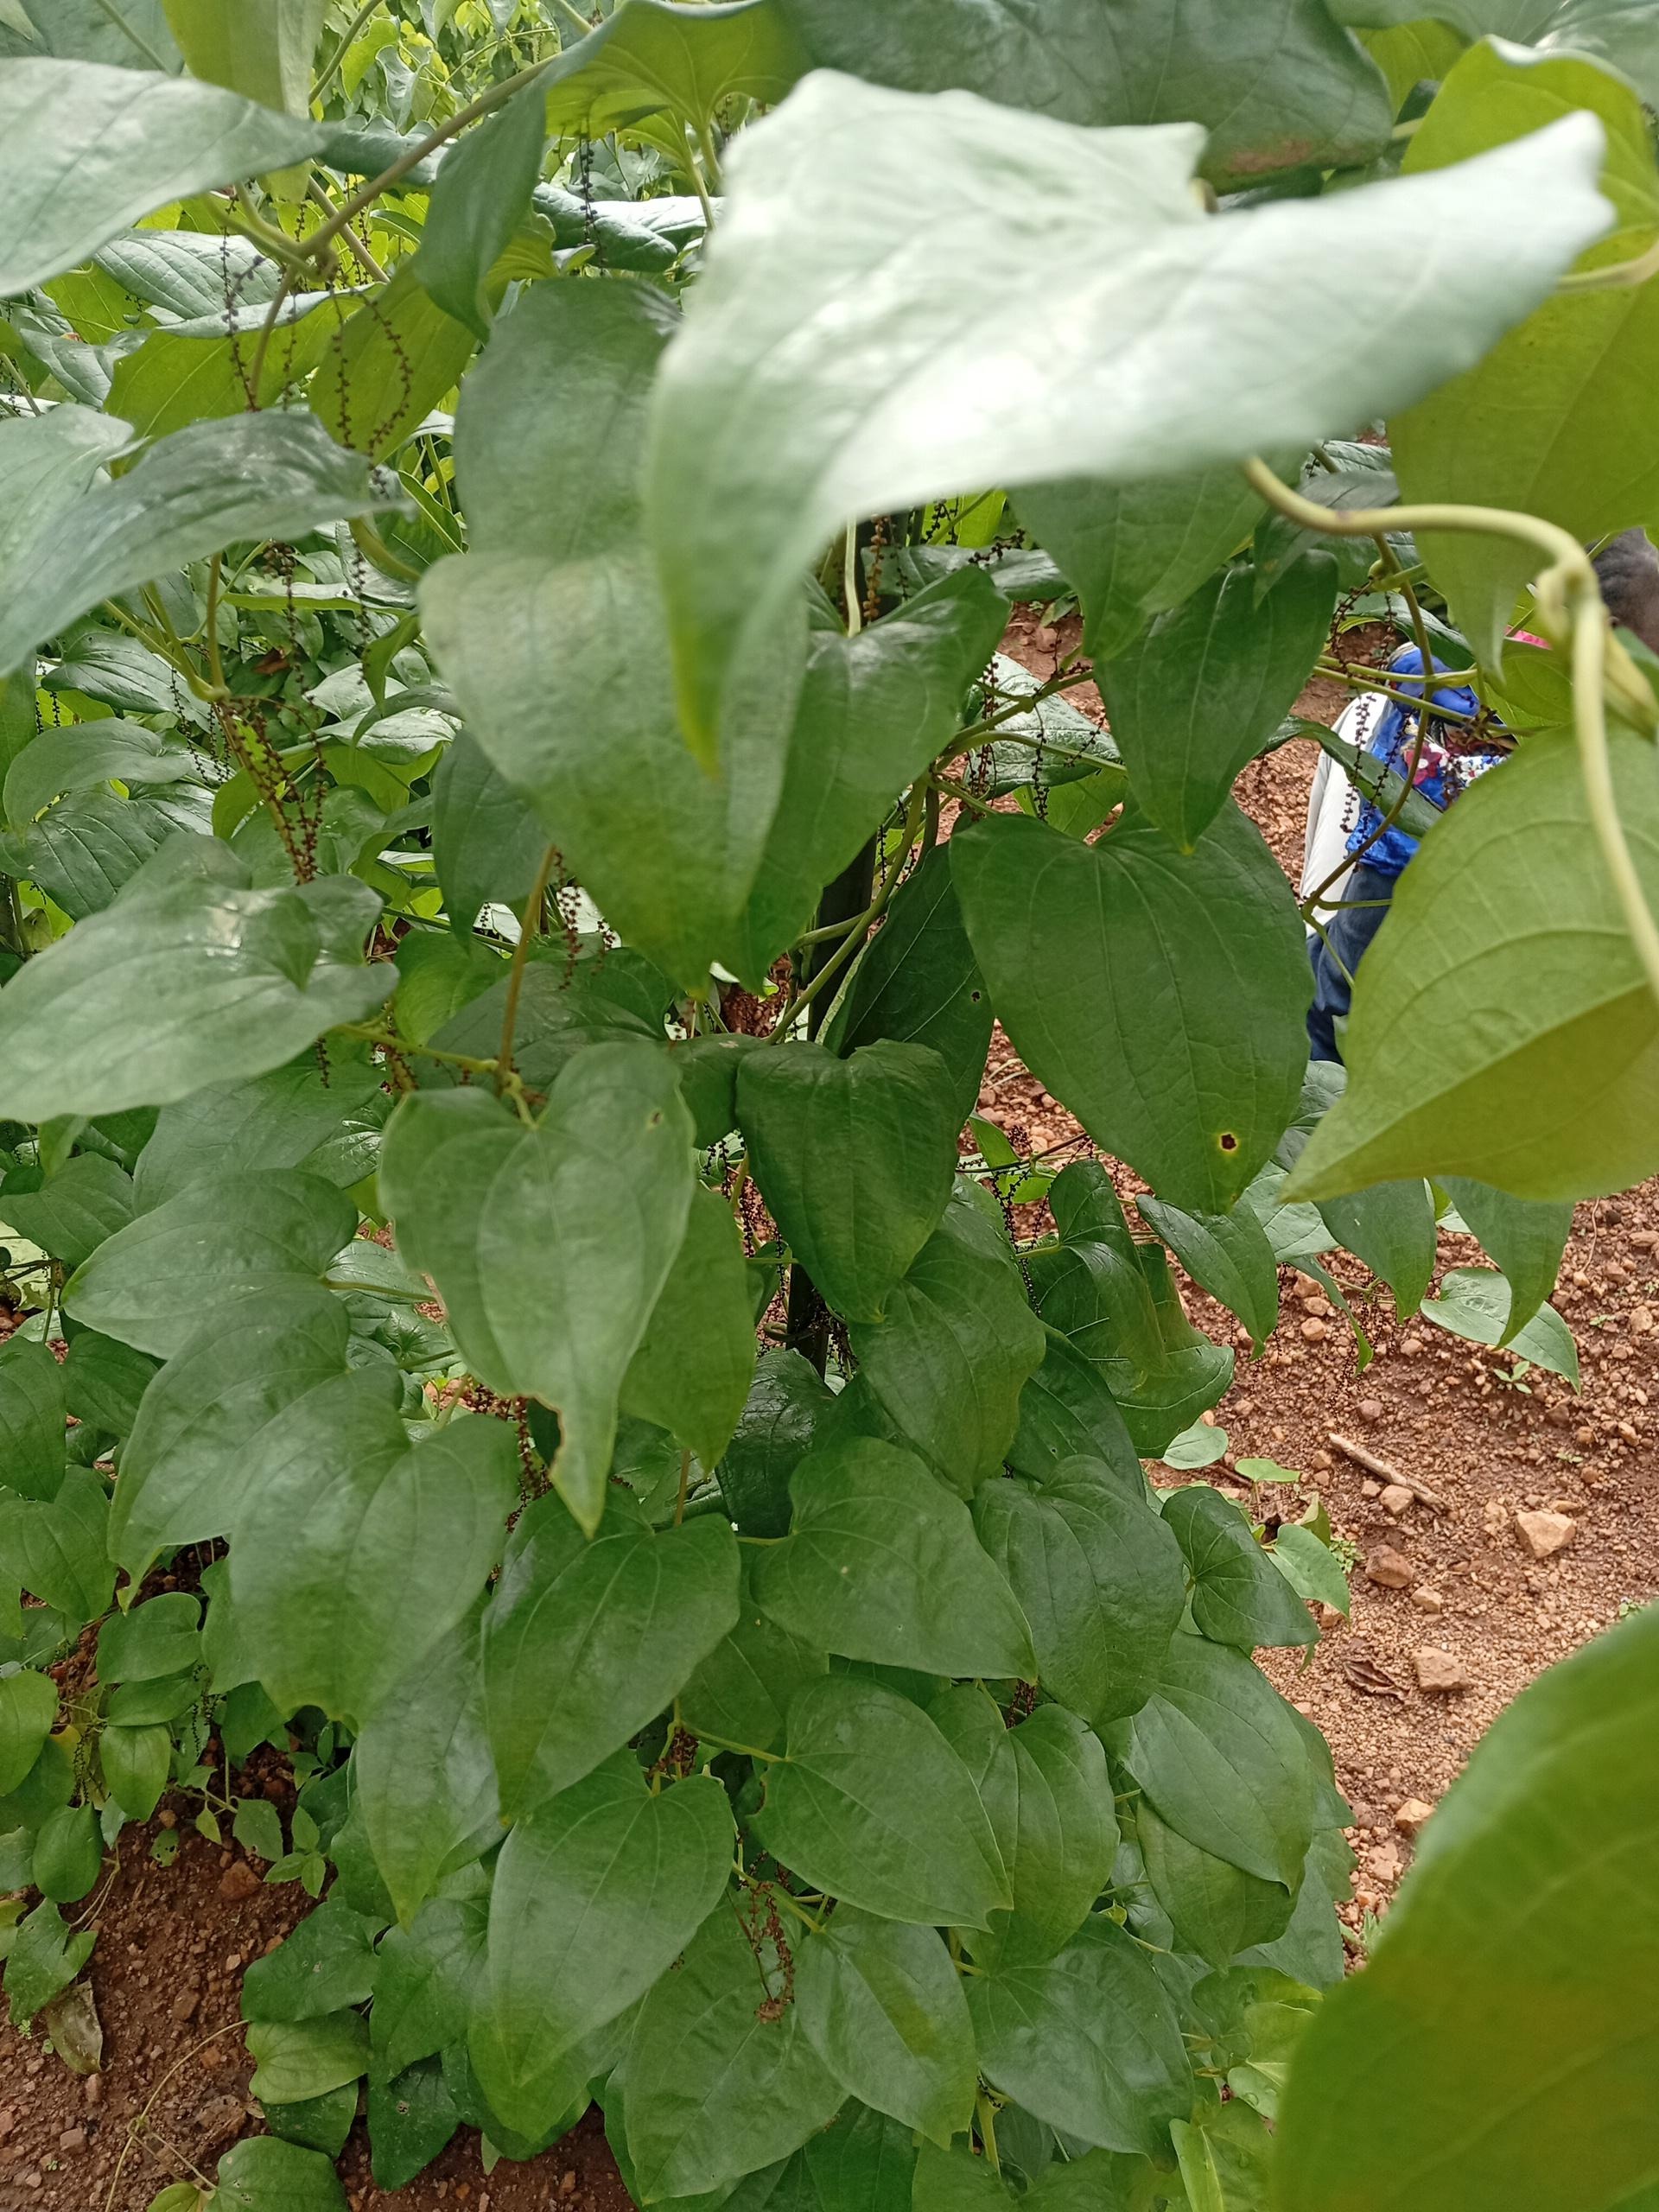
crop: yam
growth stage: vegetative
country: Nigeria
